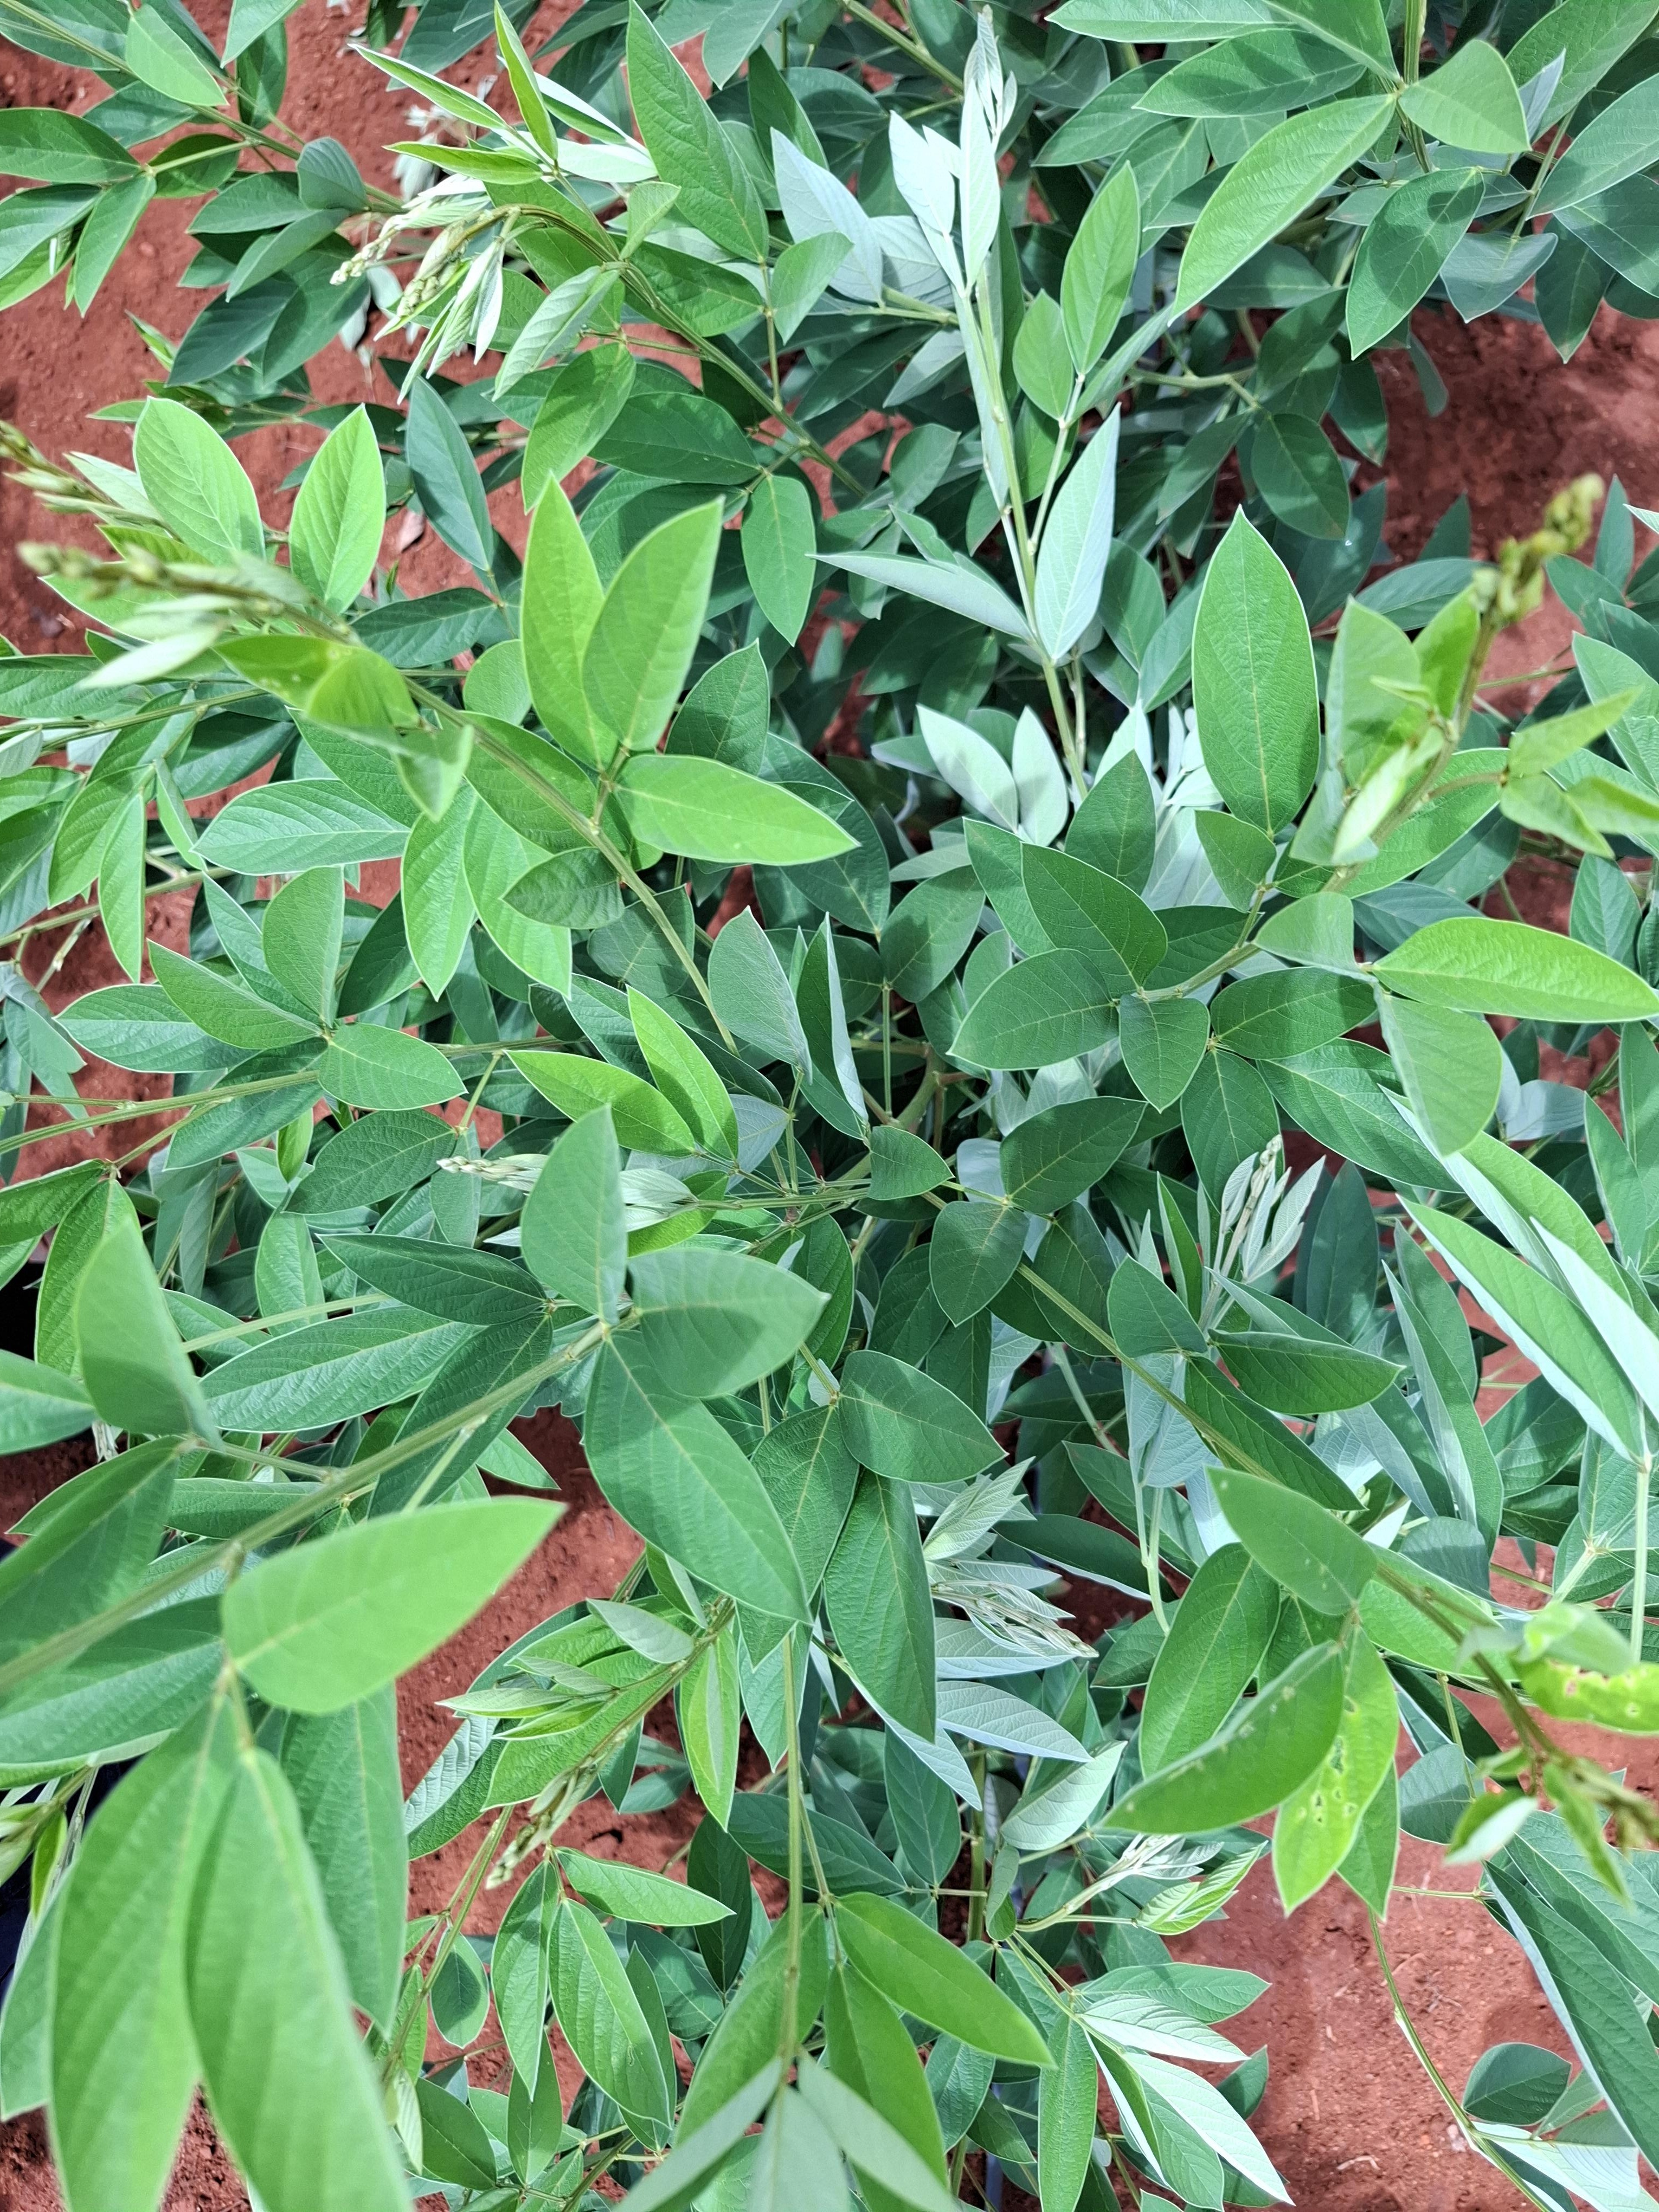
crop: pigeonpea
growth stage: flowering
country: Kenya
